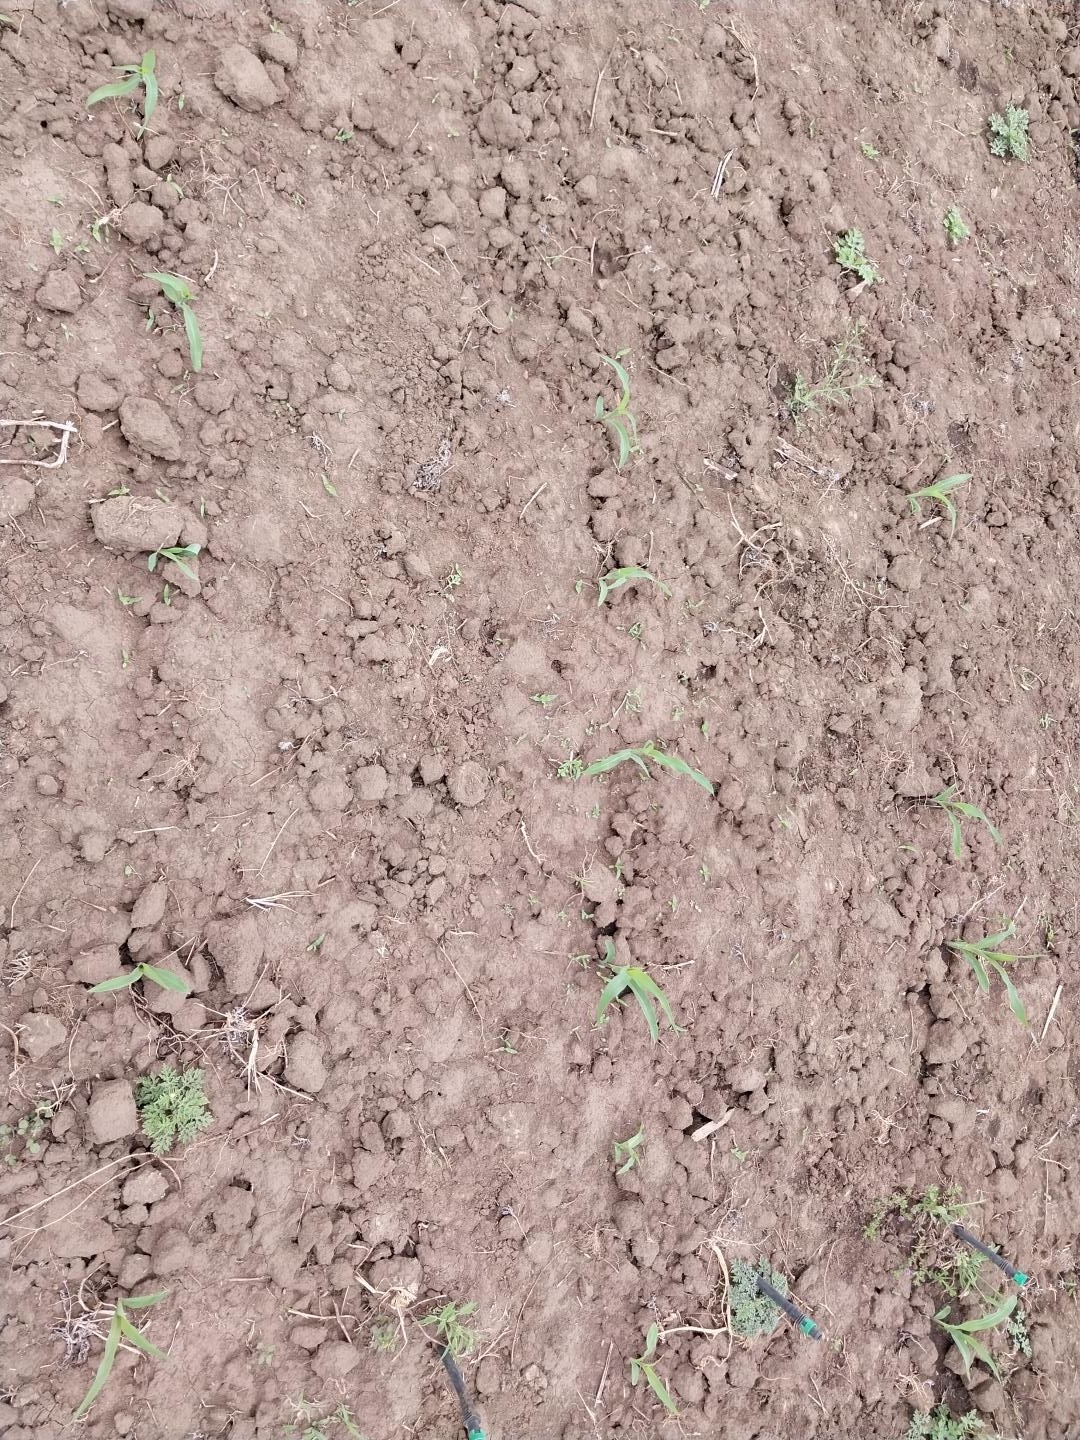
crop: maize
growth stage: emergence
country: Tanzania
